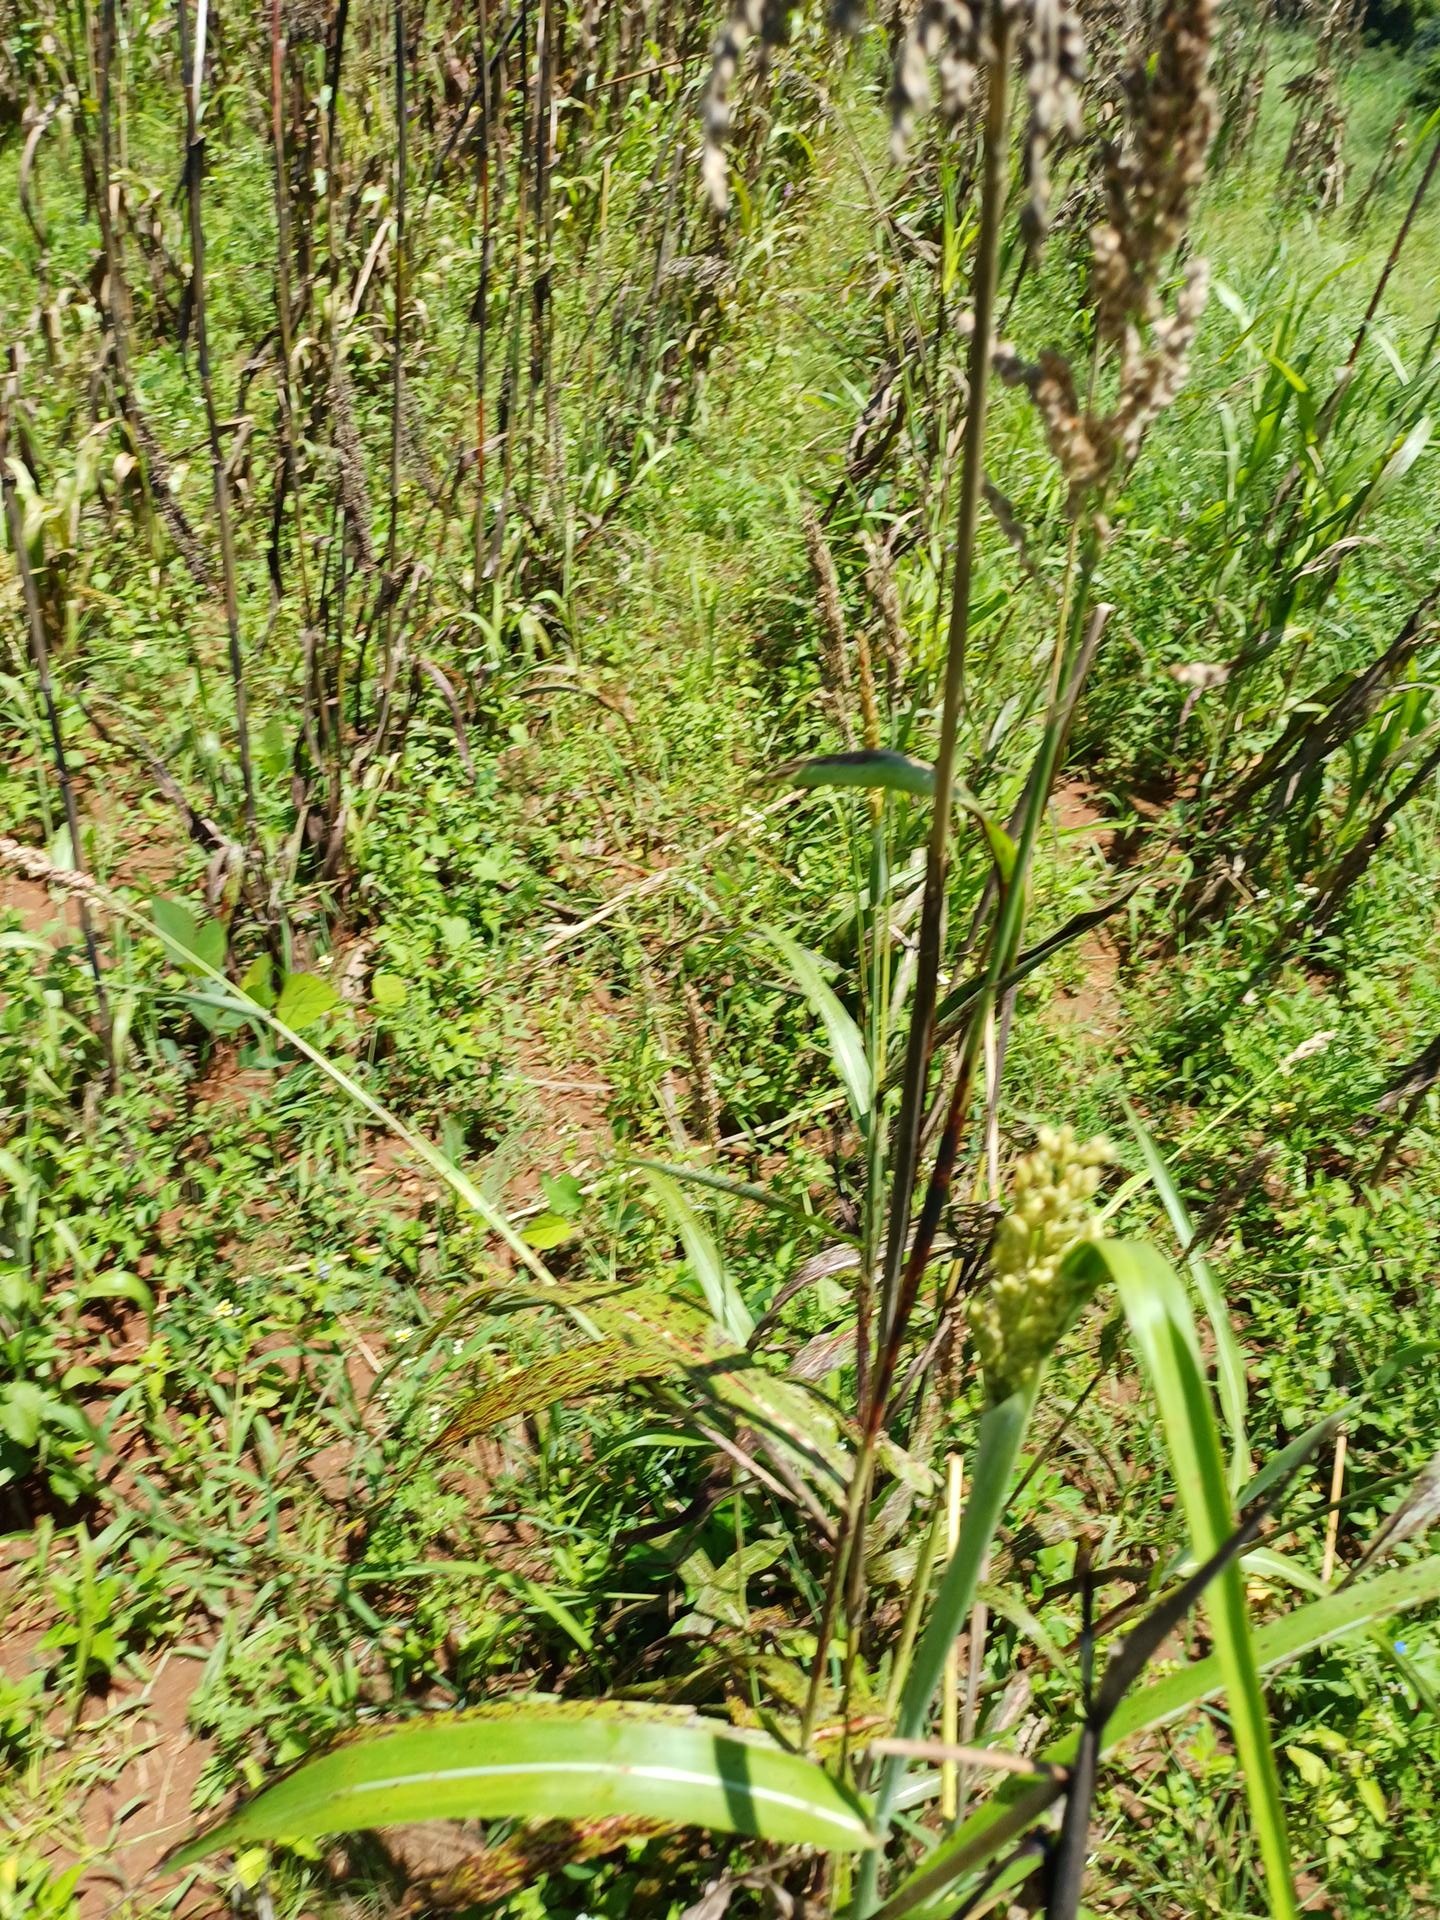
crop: sorghum
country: Kenya
